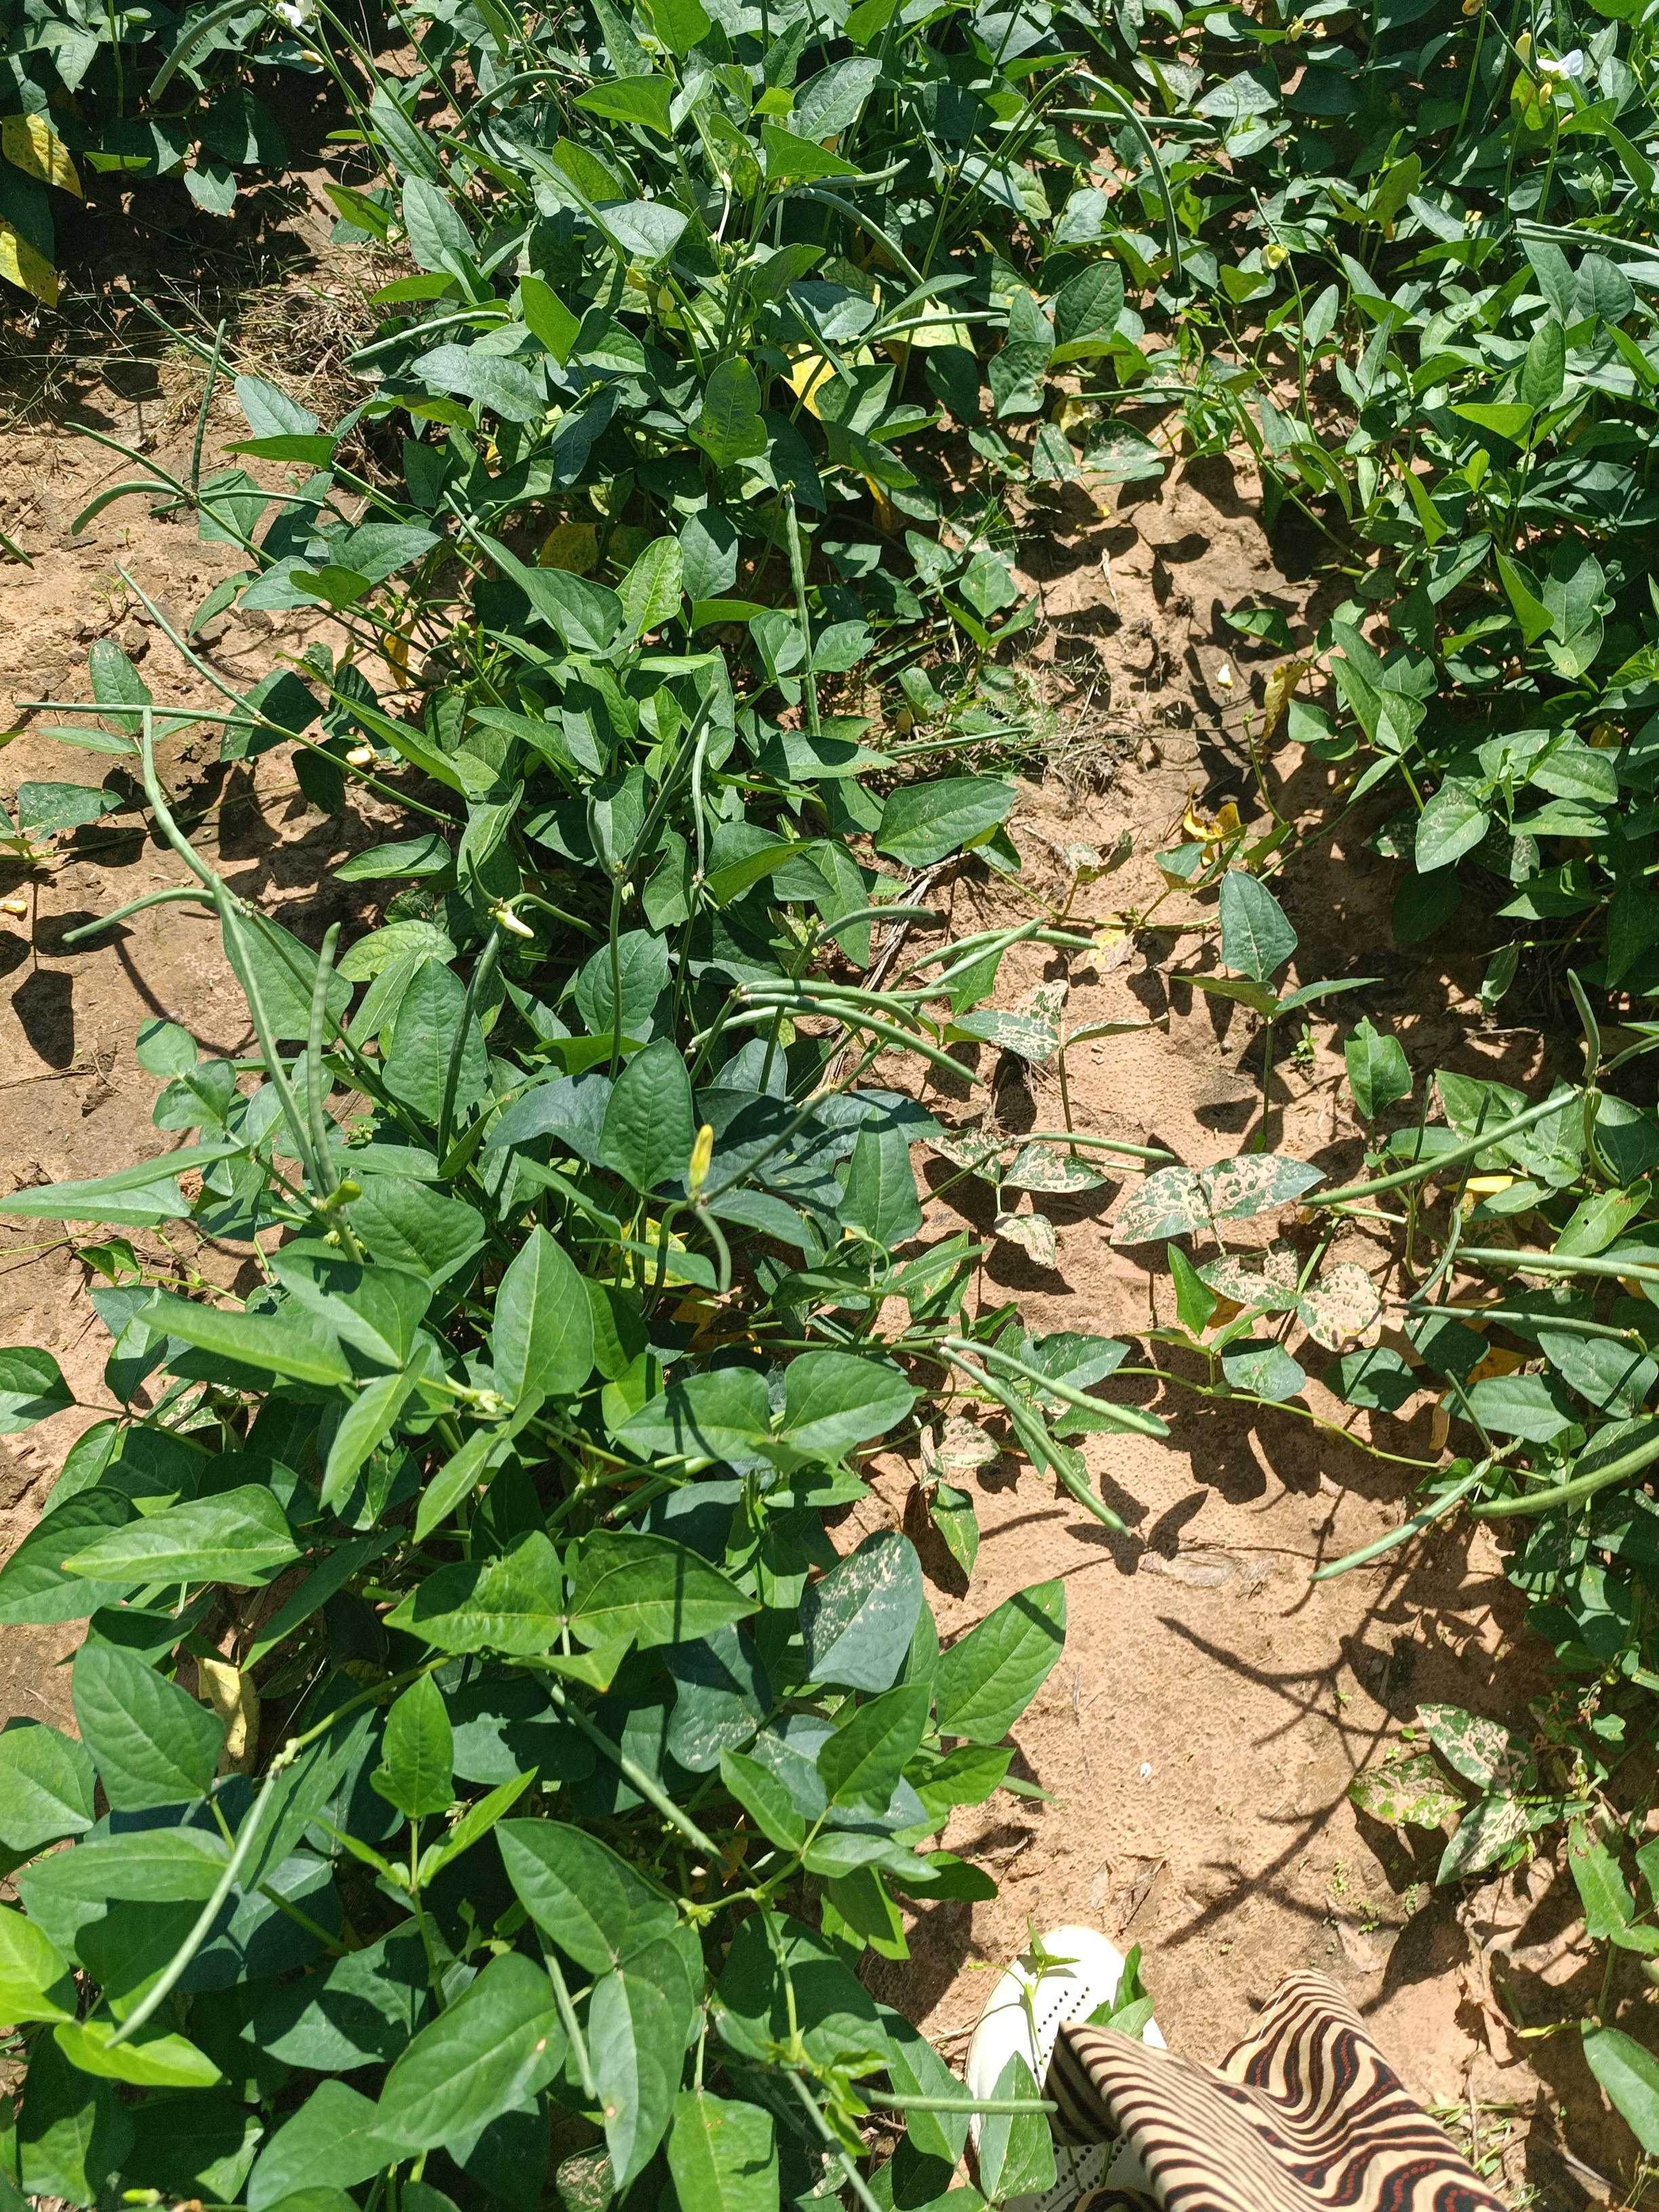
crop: cowpea
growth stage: development pod
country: Nigeria
